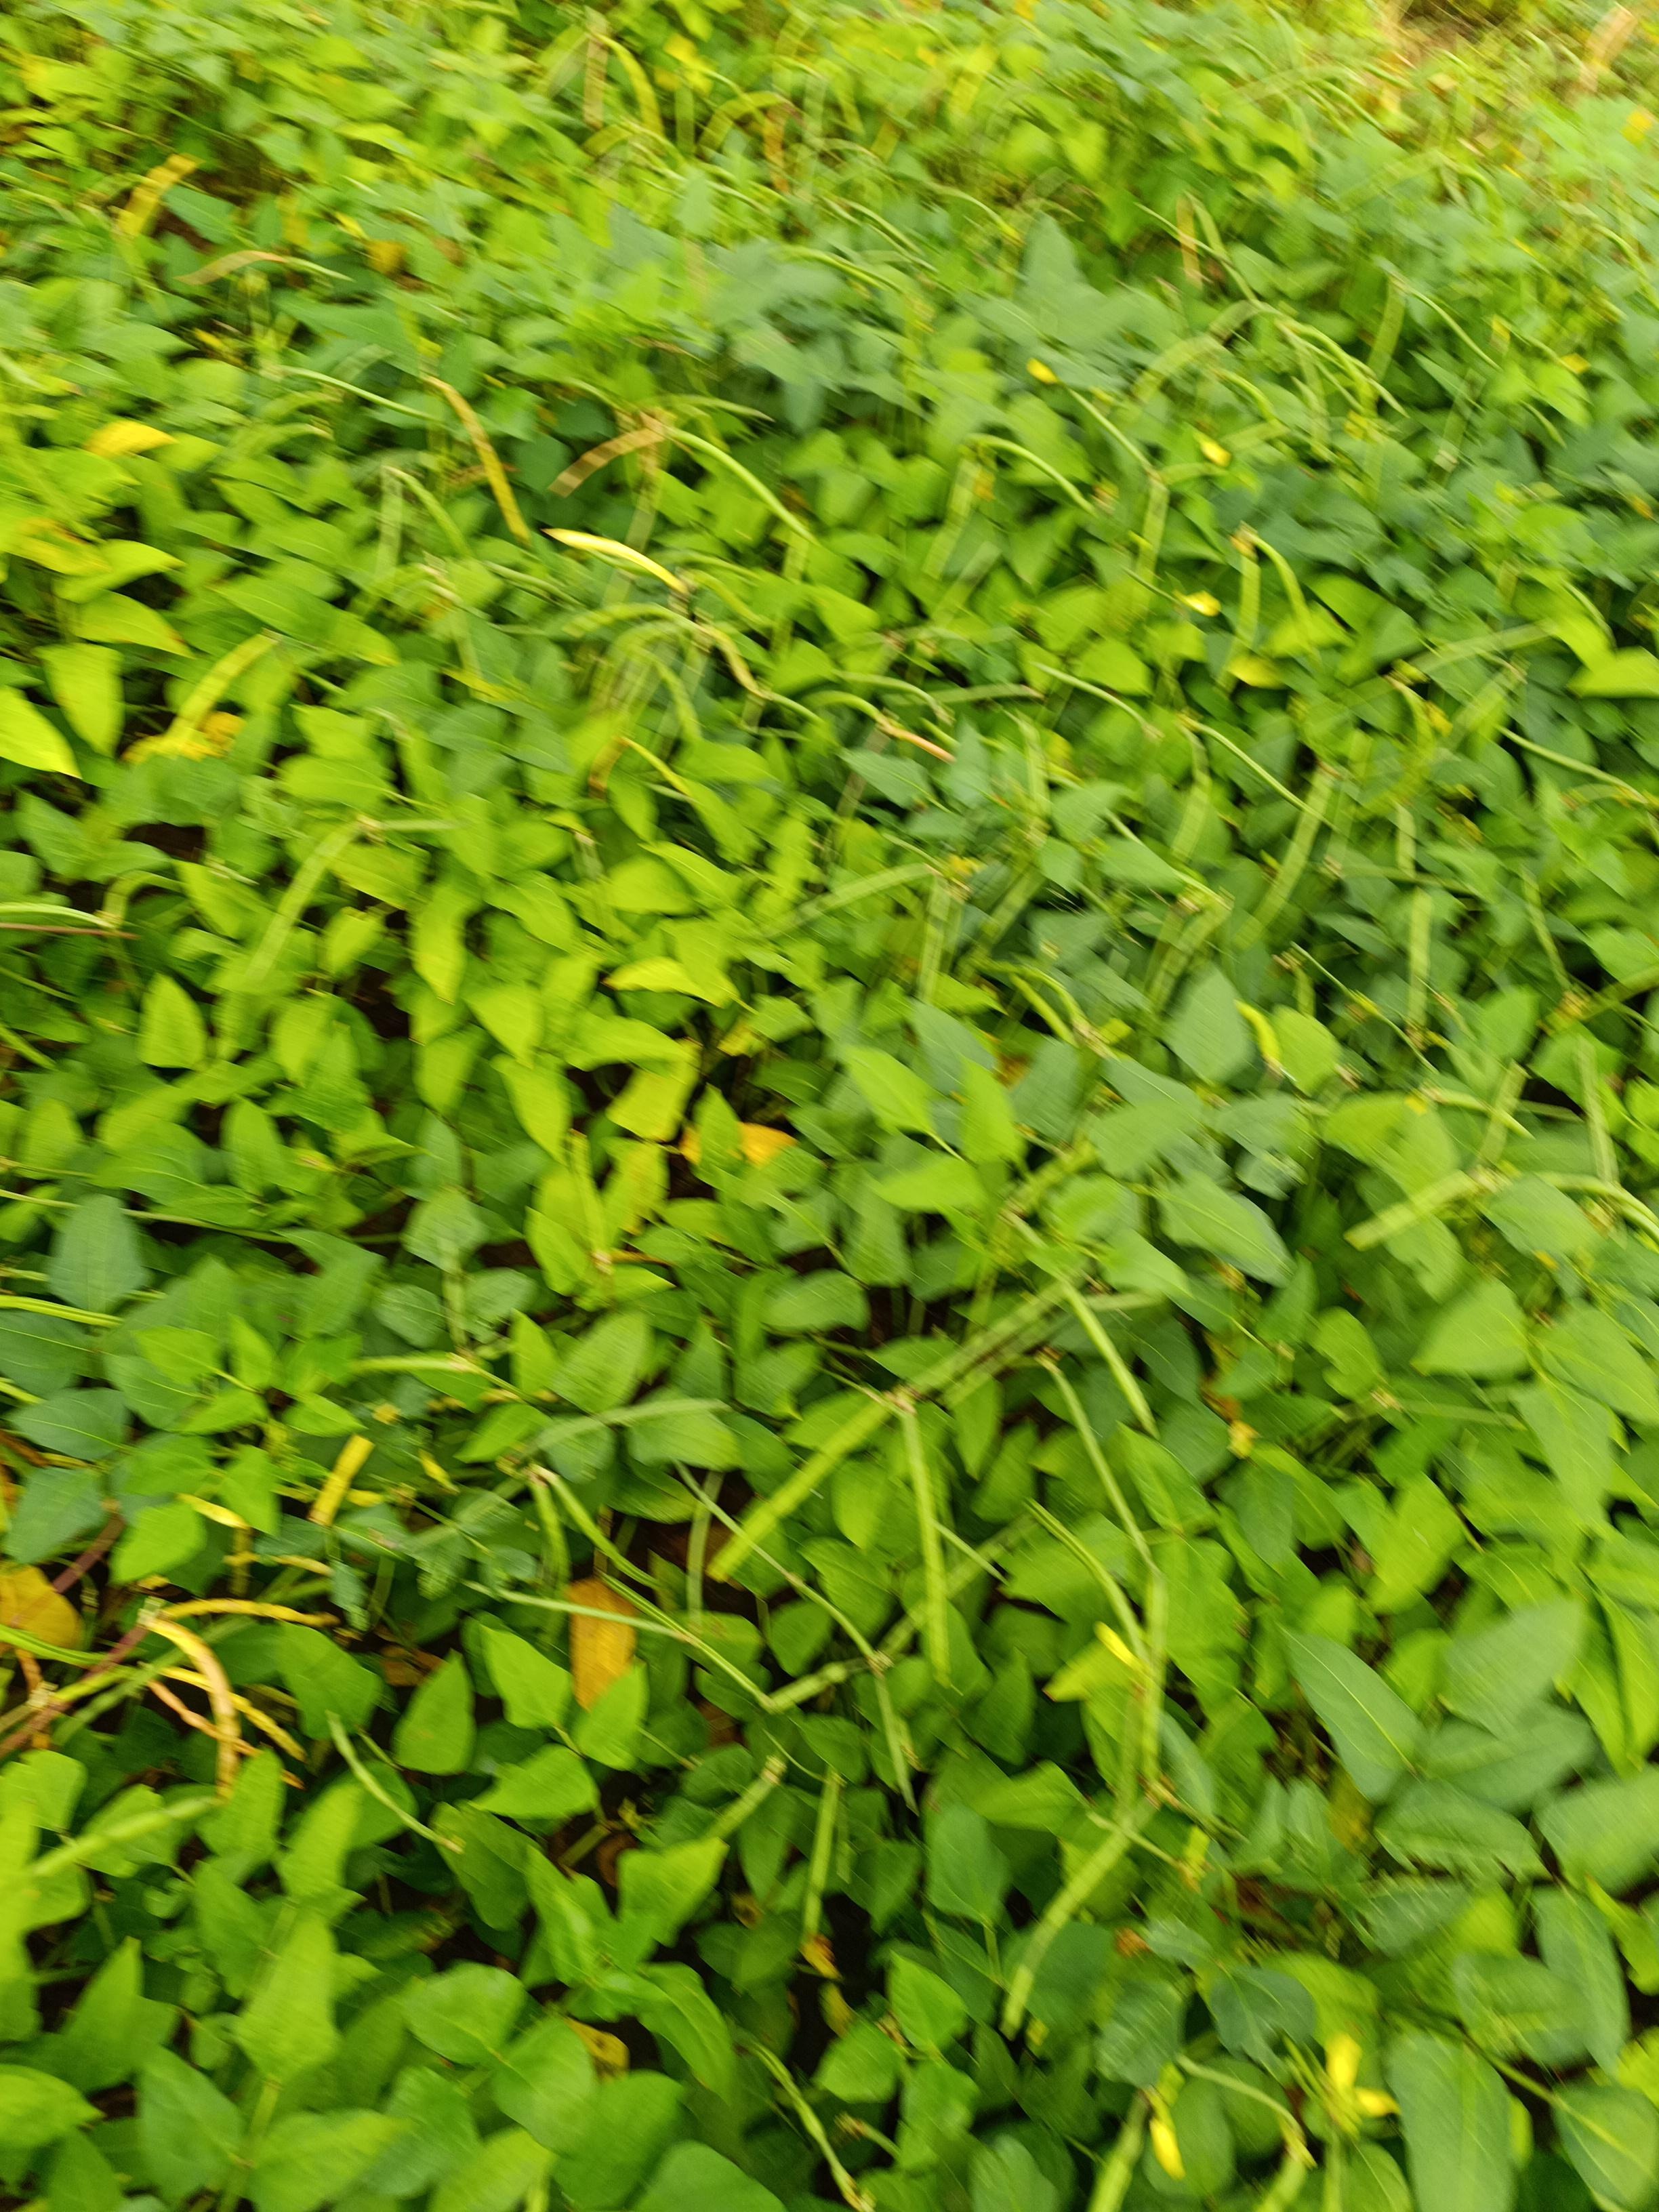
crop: cowpea
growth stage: maturity
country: Nigeria
